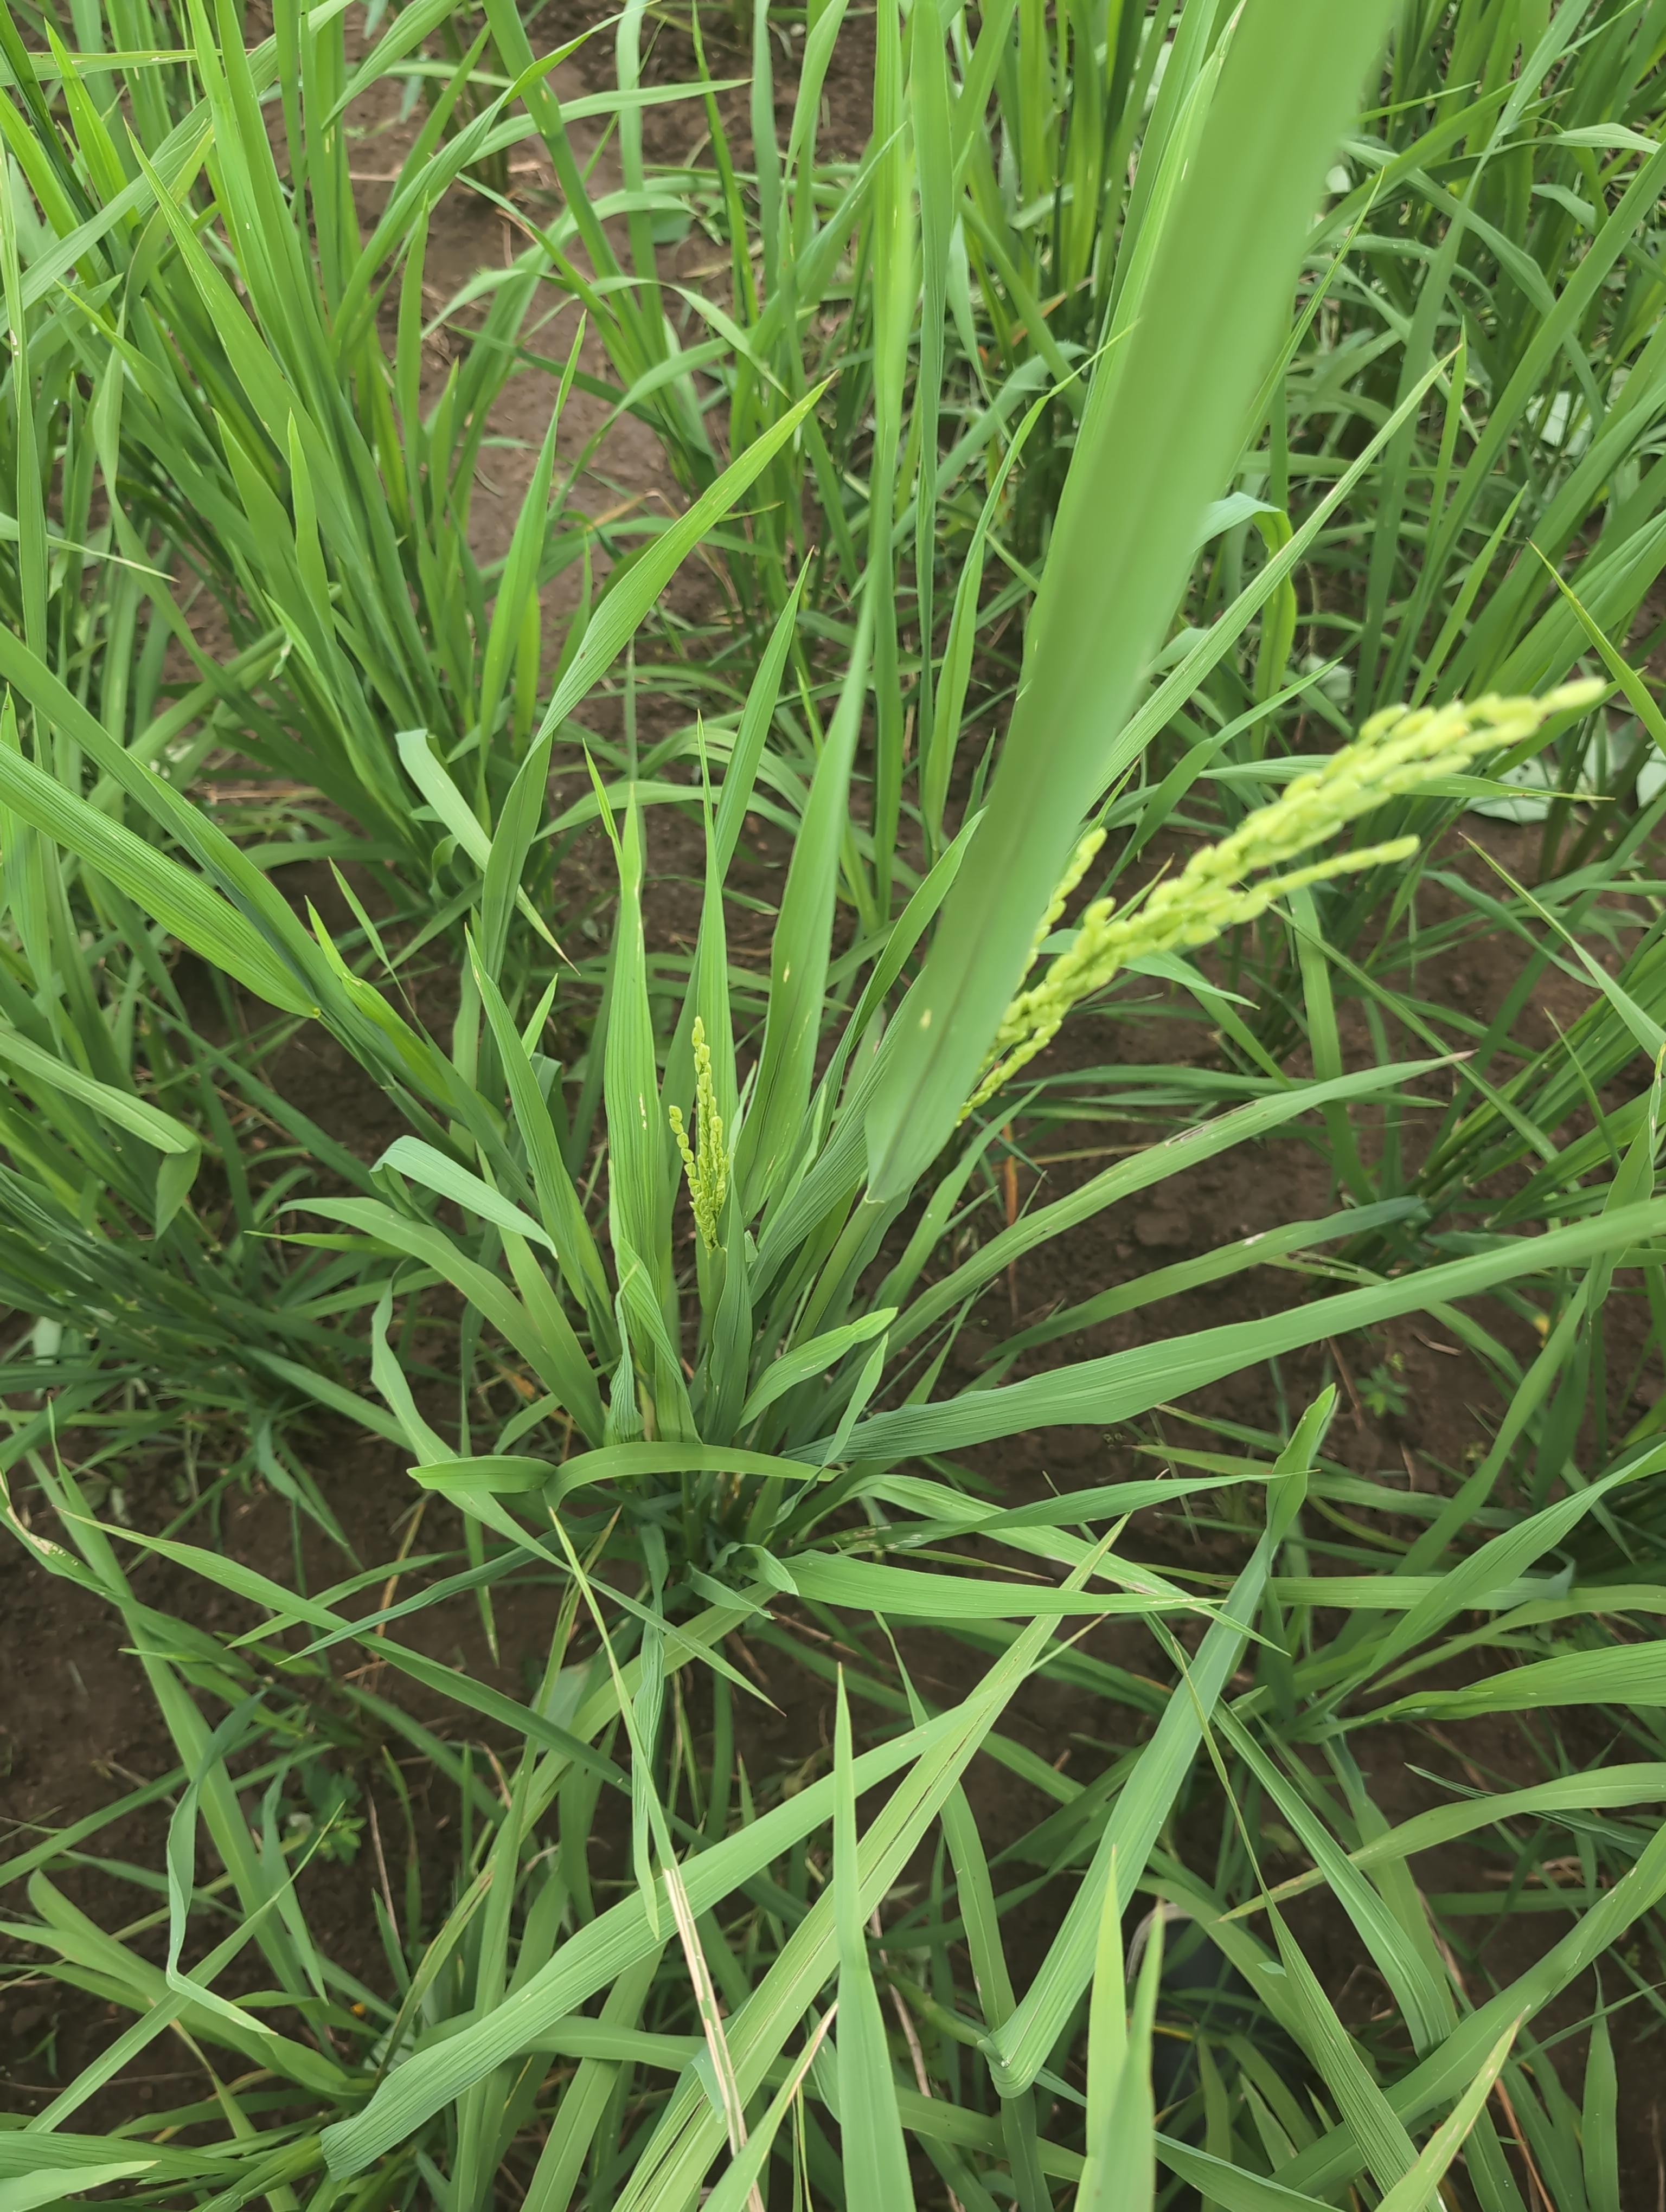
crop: rice
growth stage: heading
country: Côte d'Ivoire
